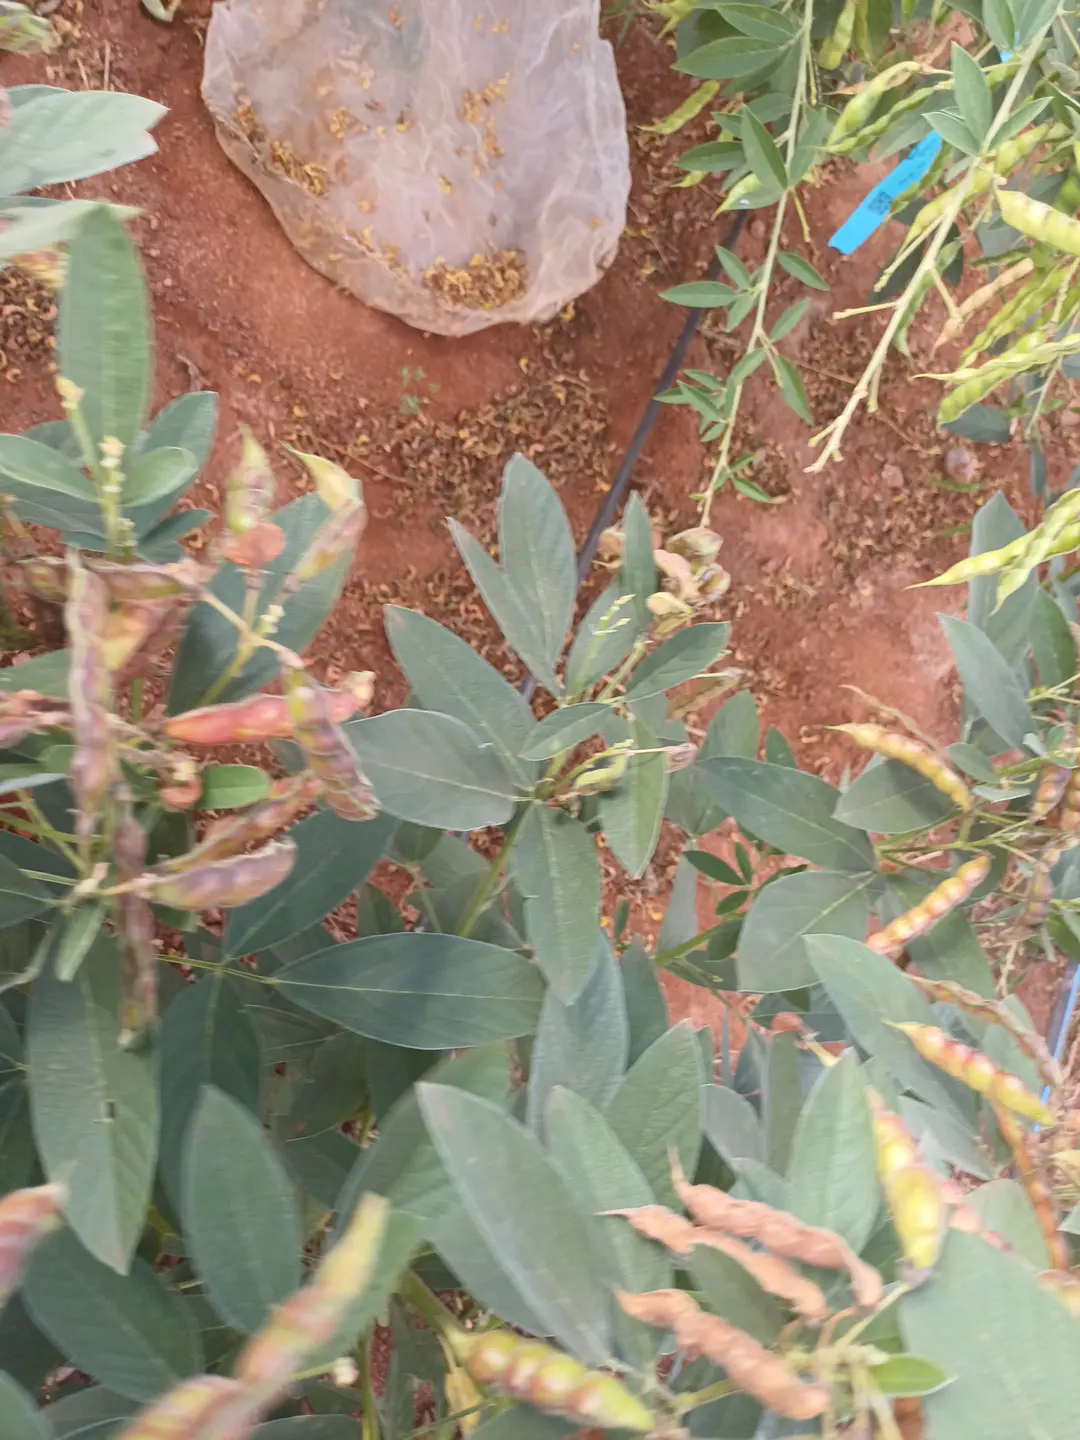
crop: pigeonpea
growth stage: development pod
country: Kenya
